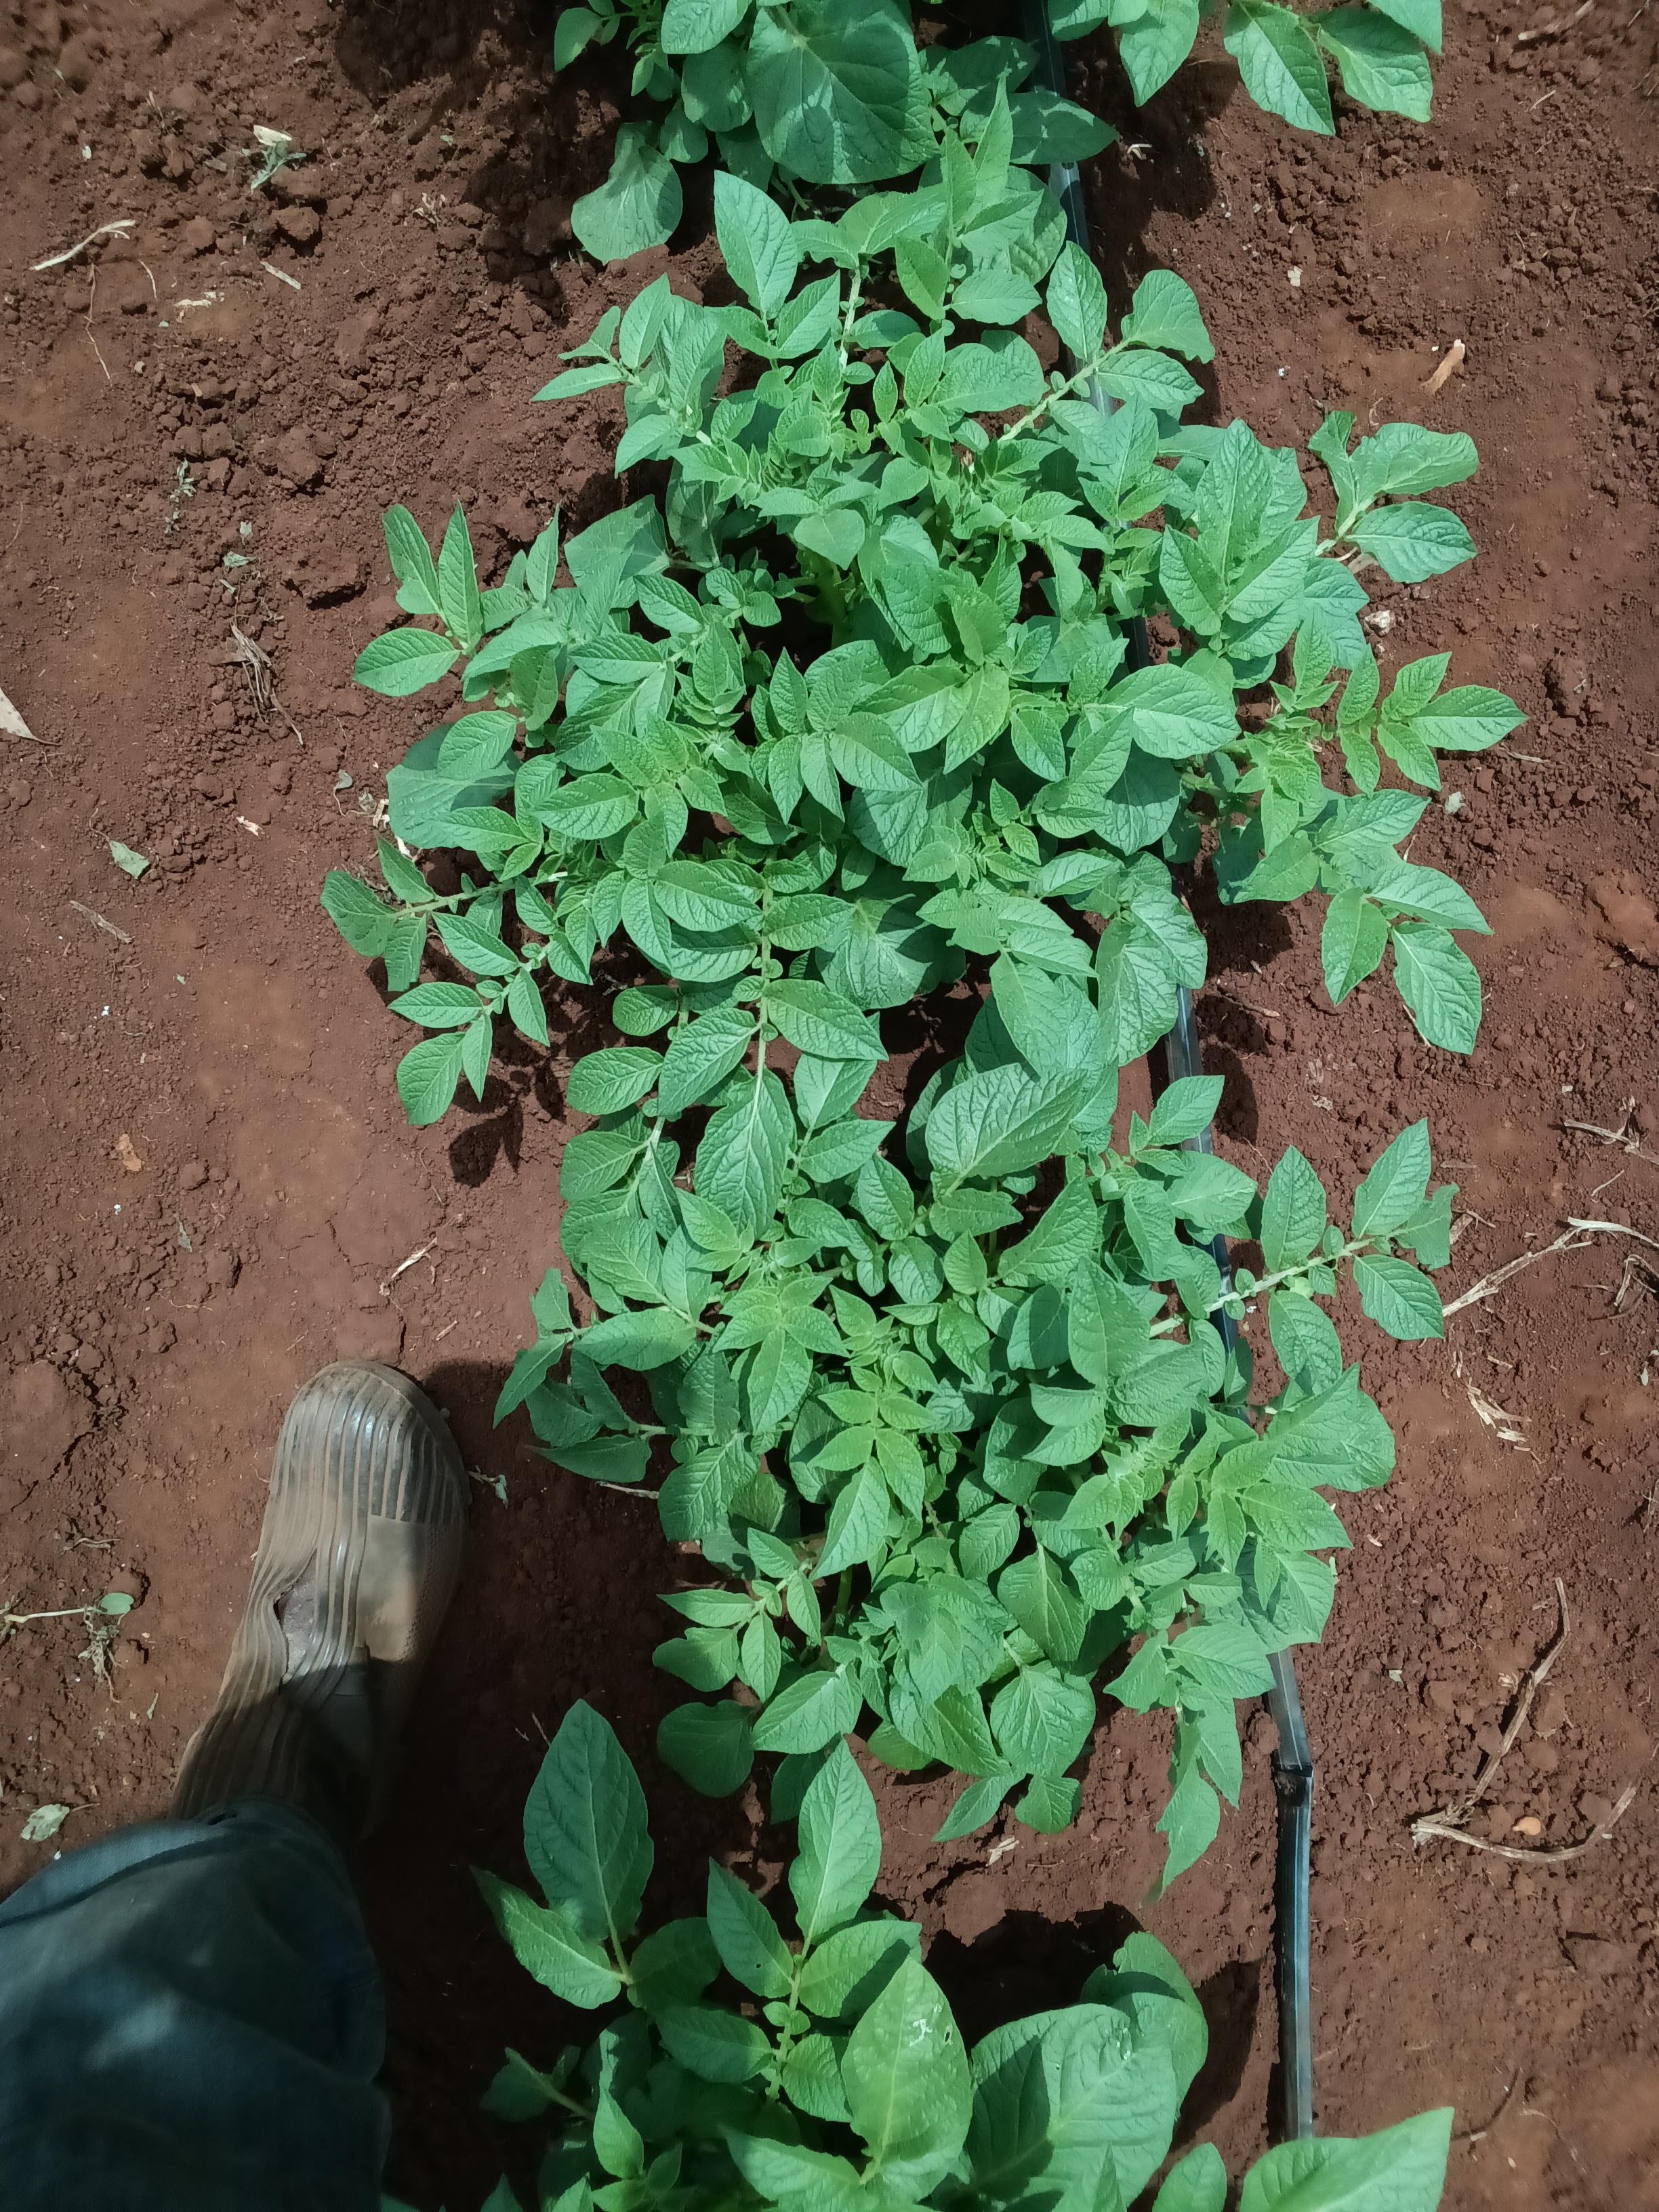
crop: potato
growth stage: vegetative
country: Kenya
